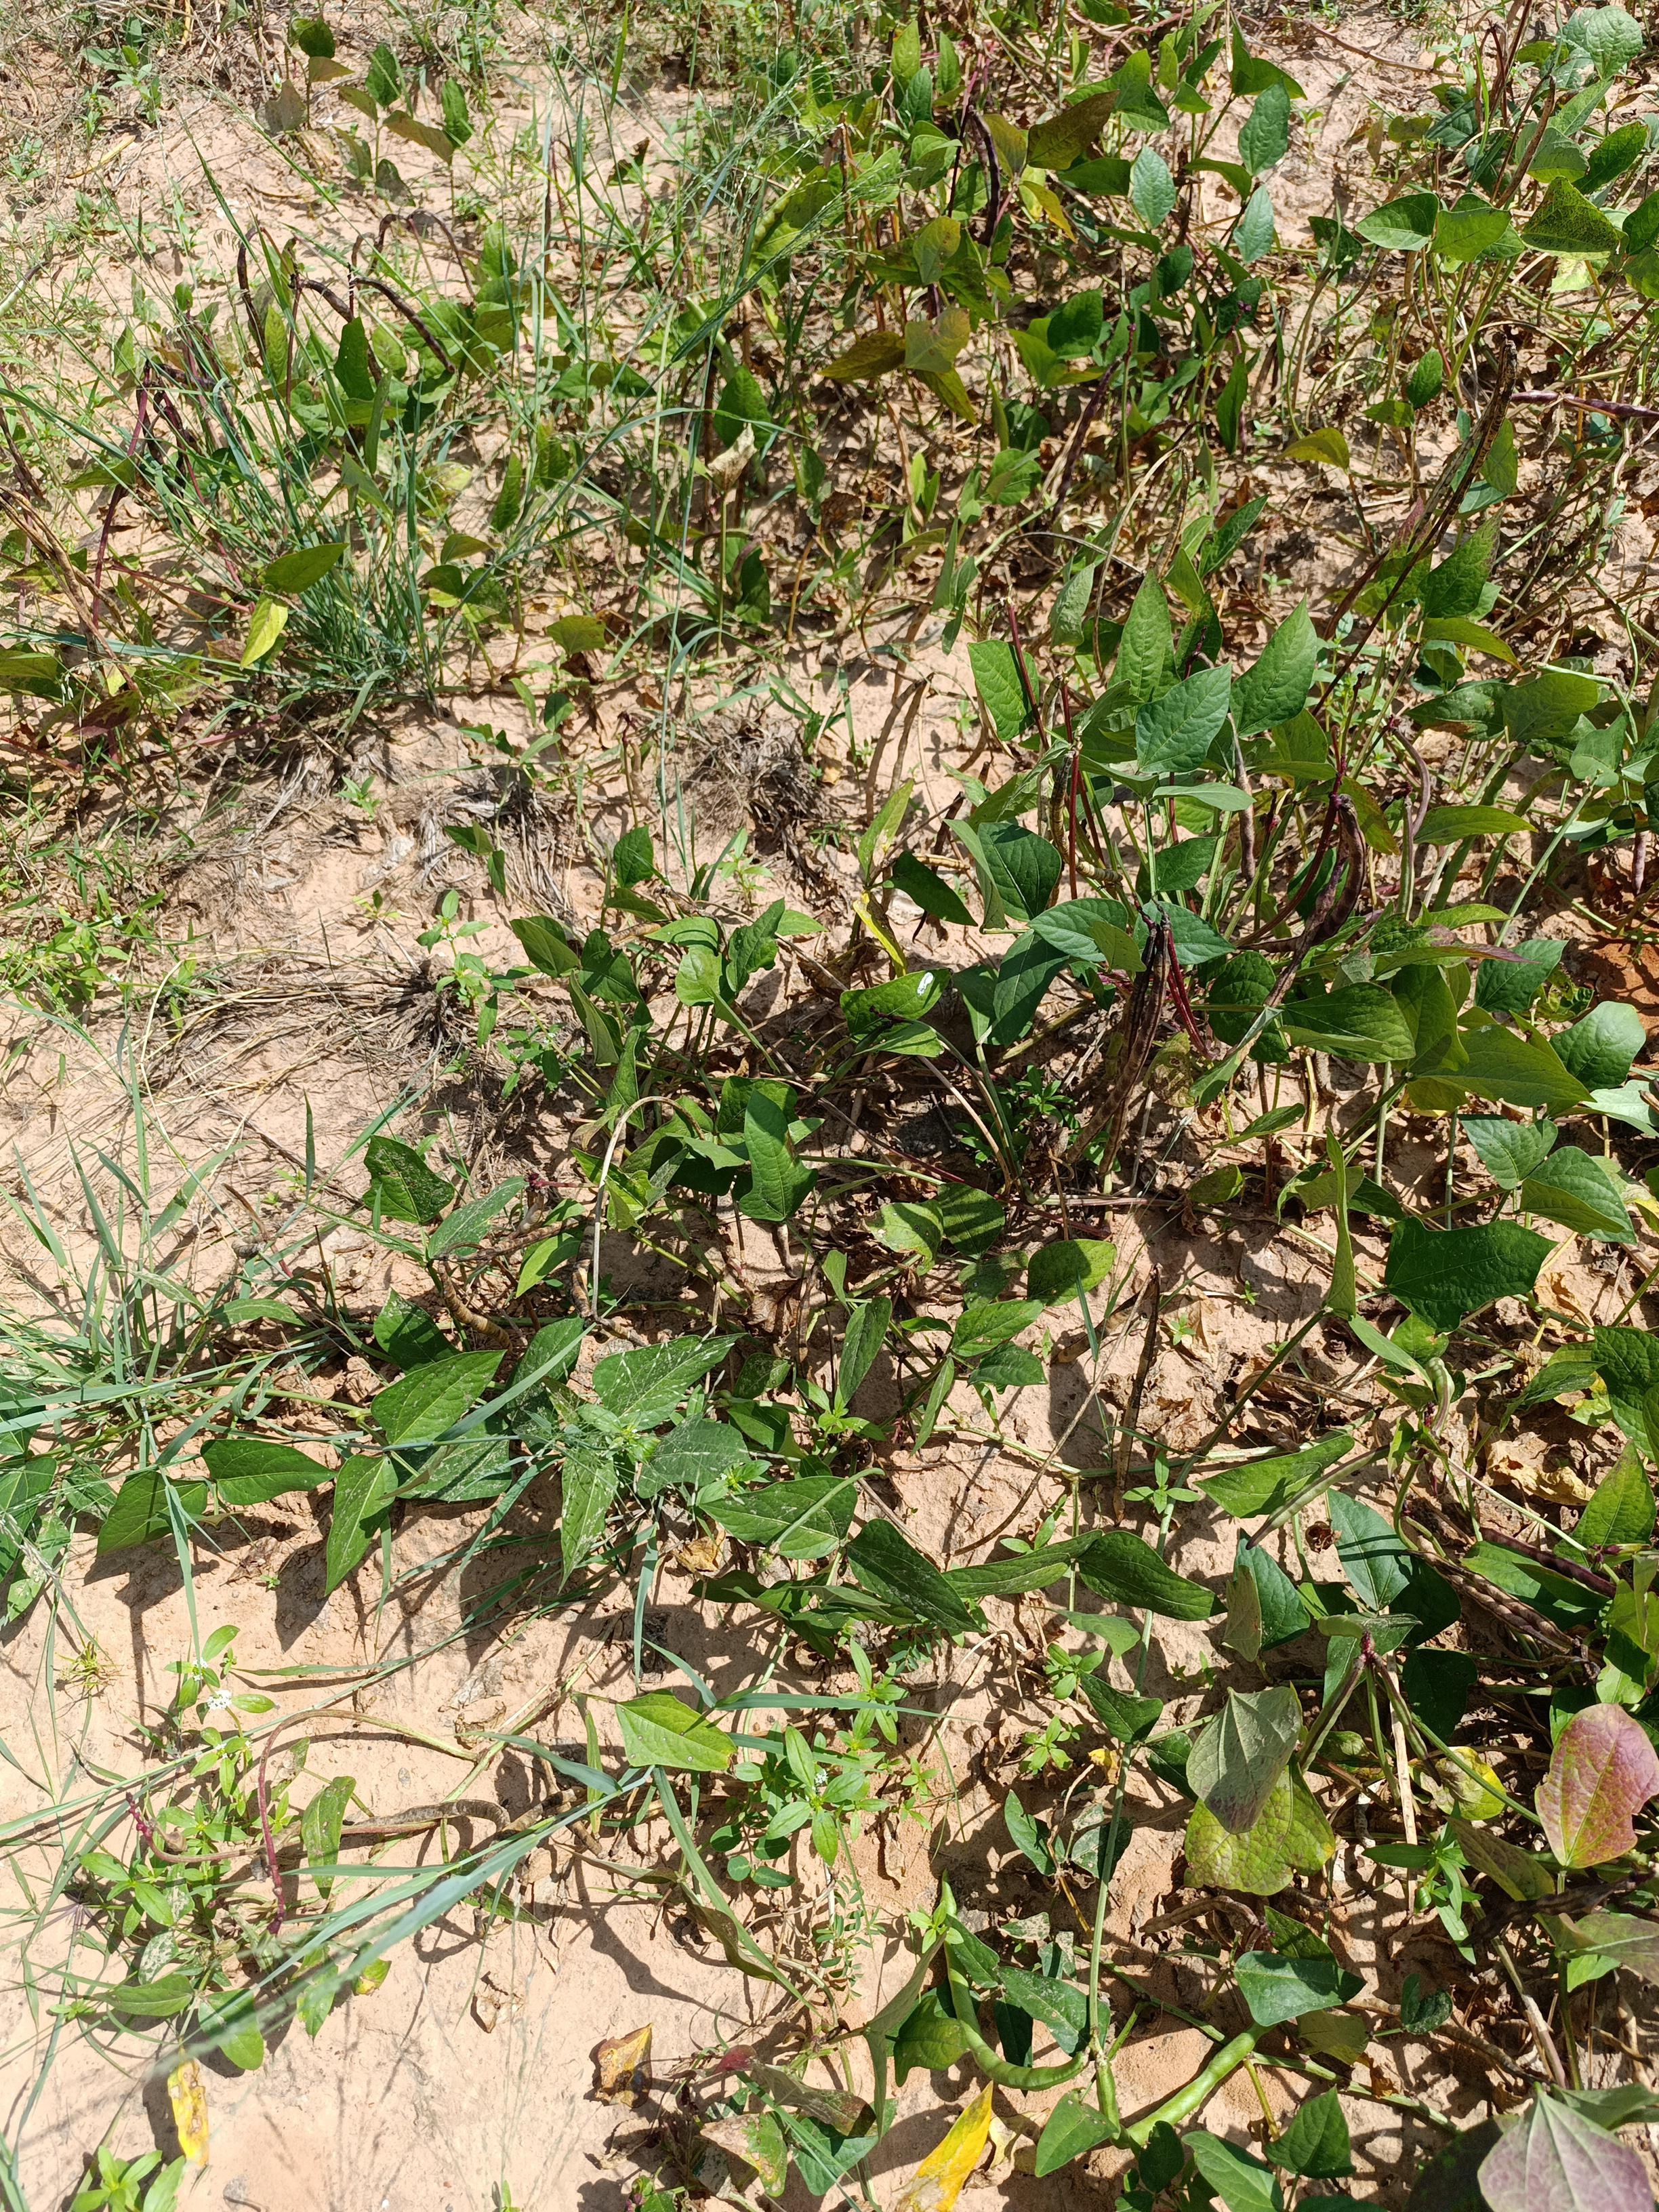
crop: cowpea
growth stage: maturity
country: Nigeria
